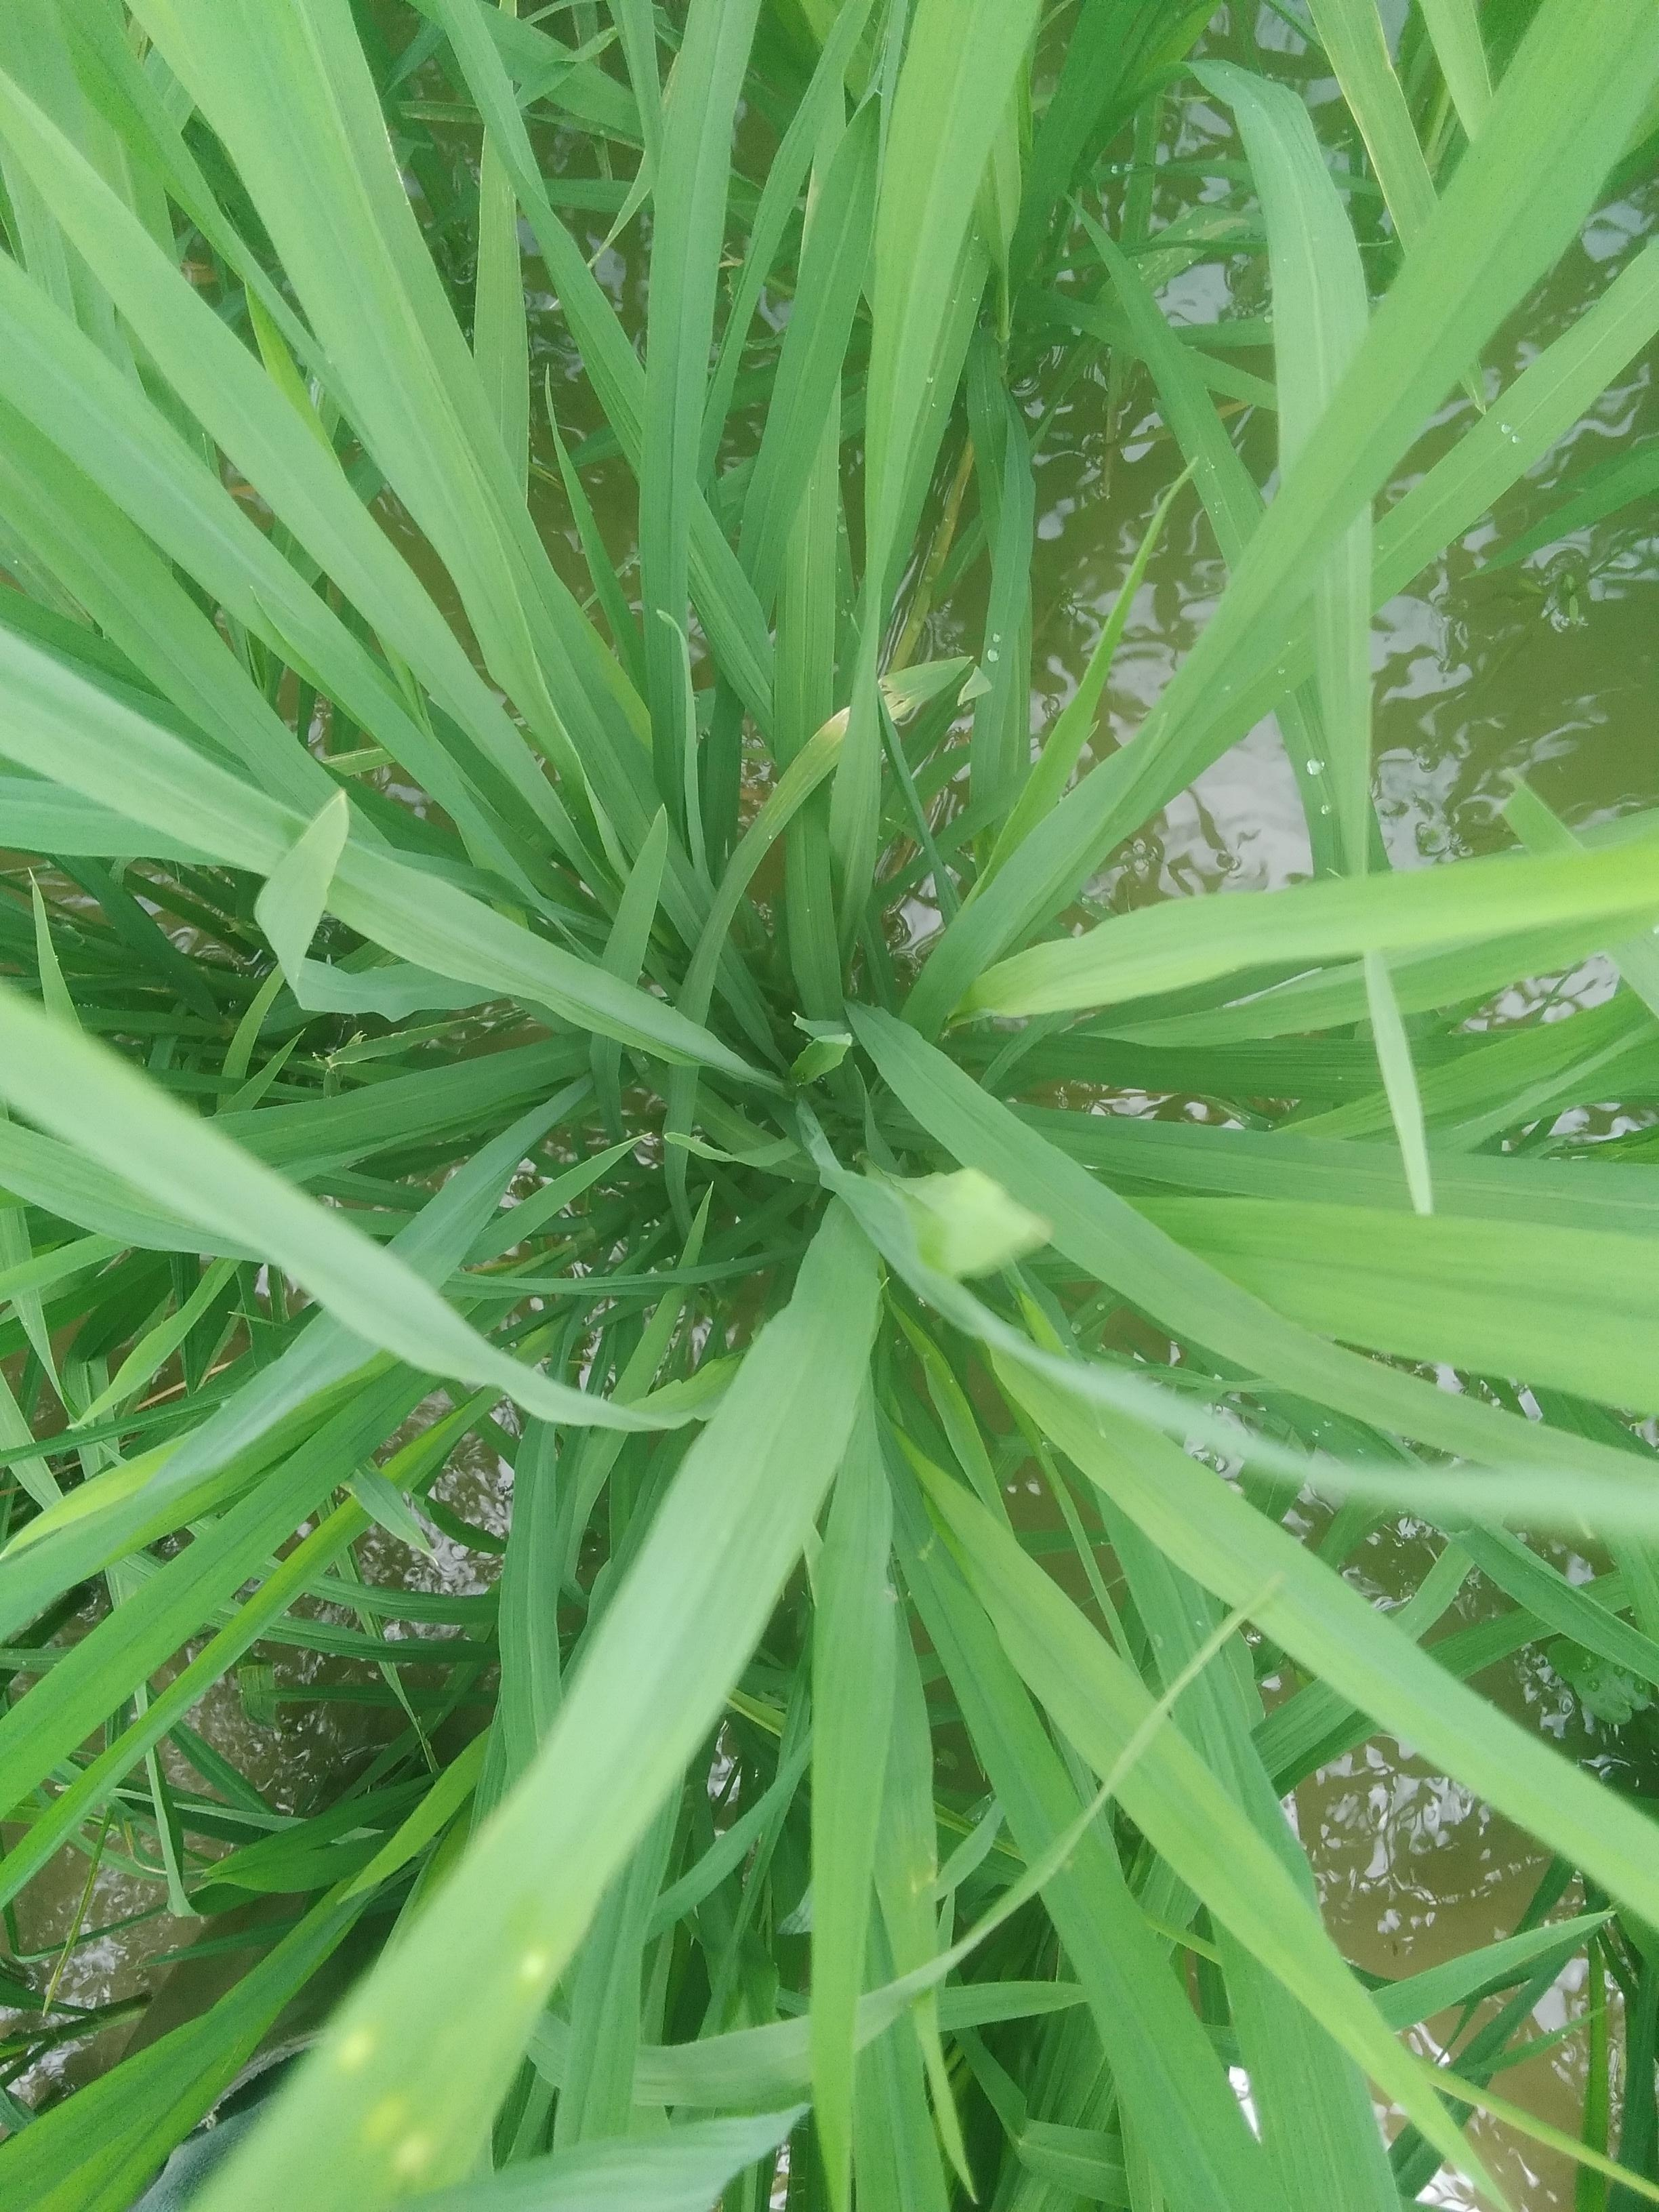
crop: rice
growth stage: elongation stem
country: Nigeria
